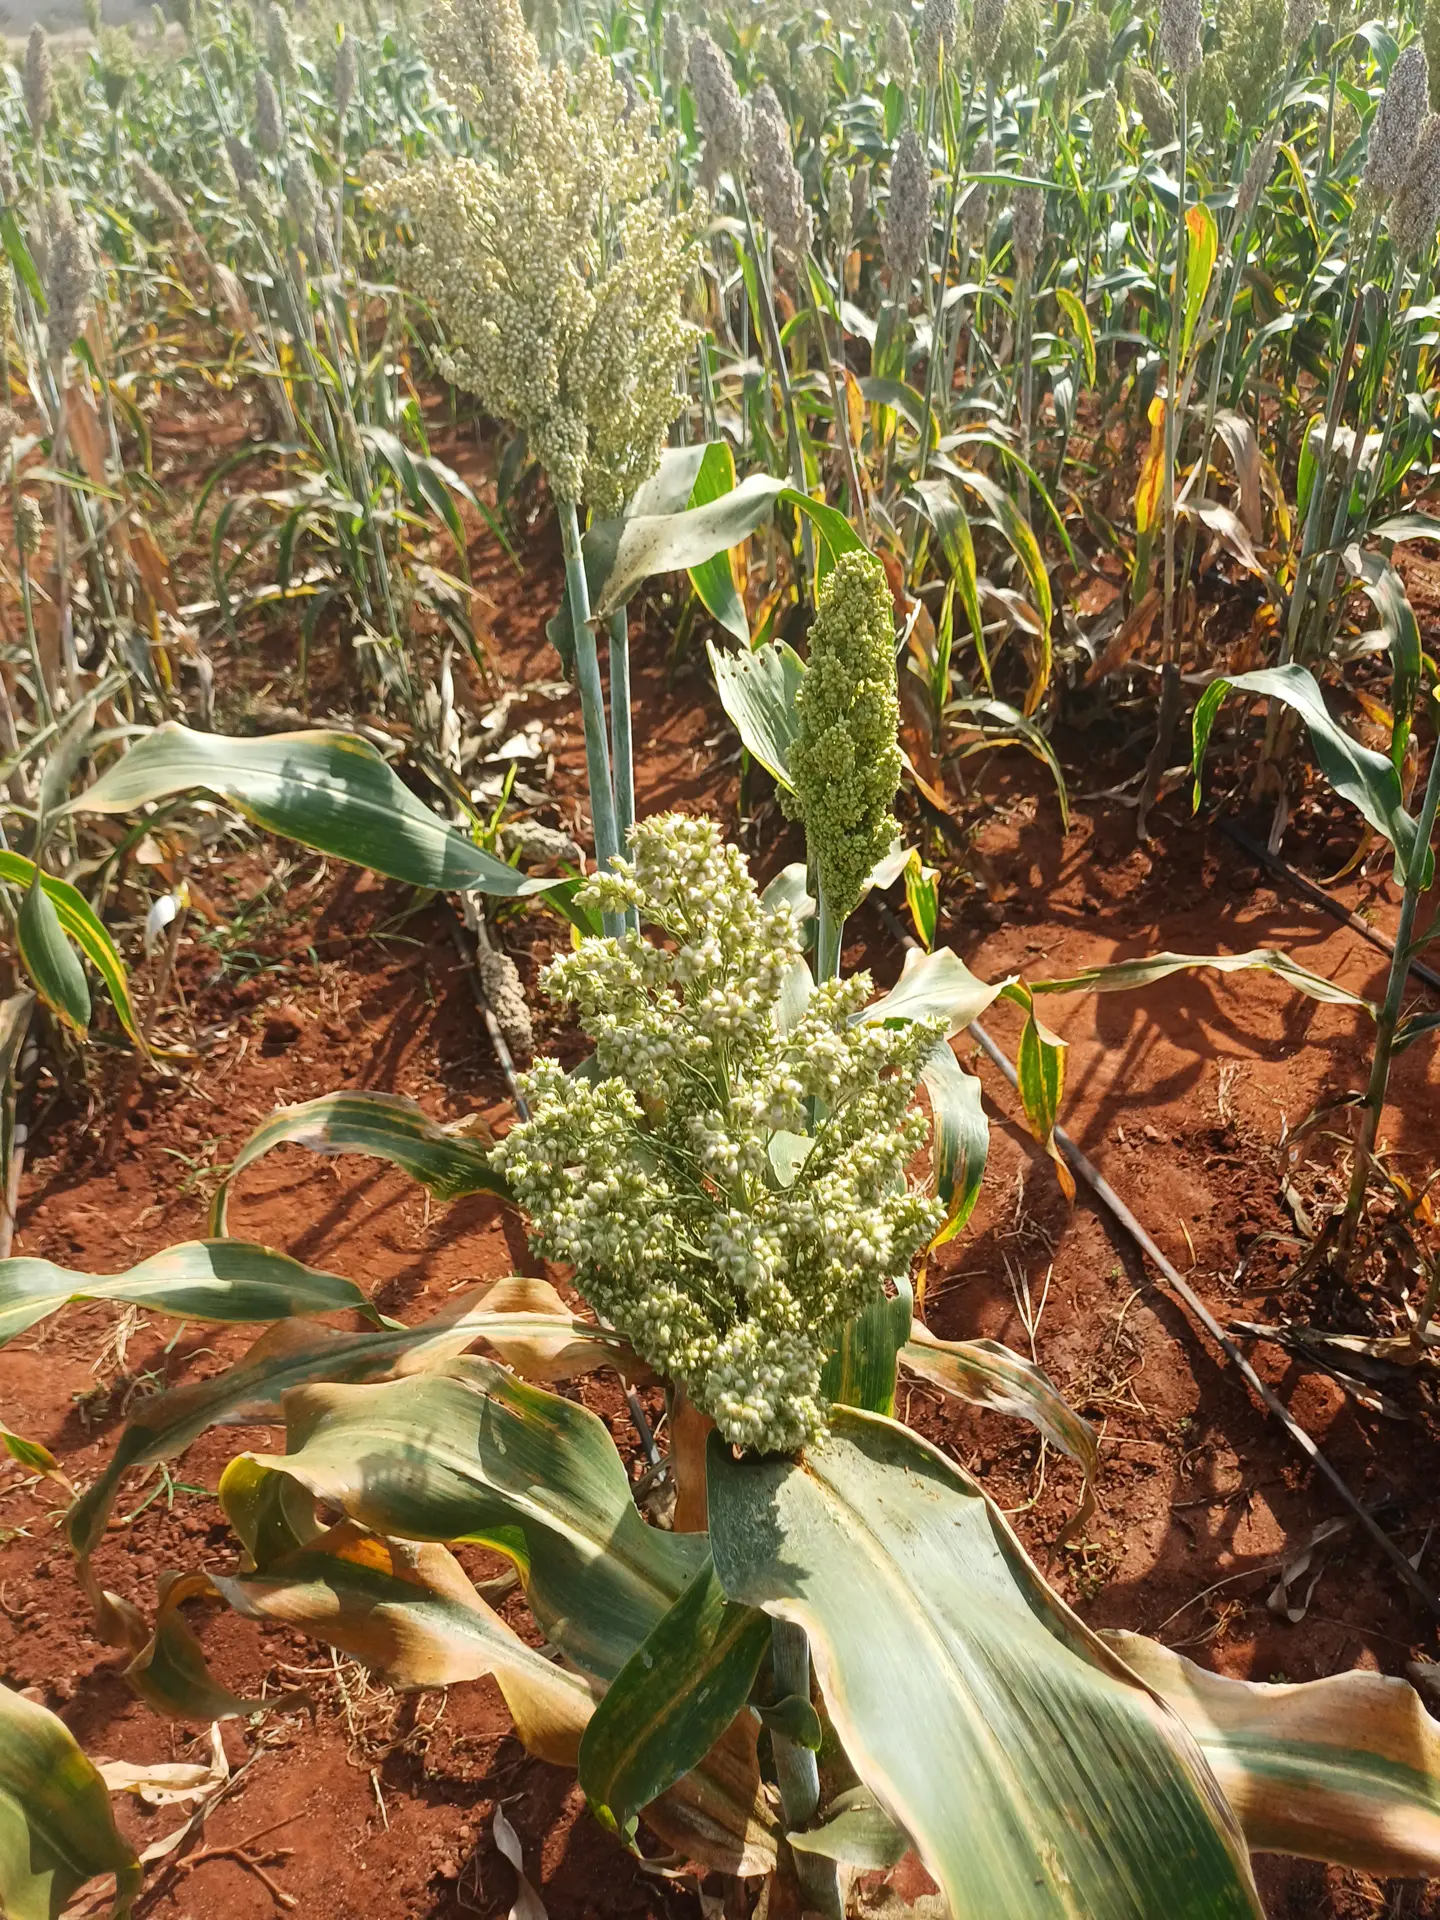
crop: sorghum
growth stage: filling grain
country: Kenya
